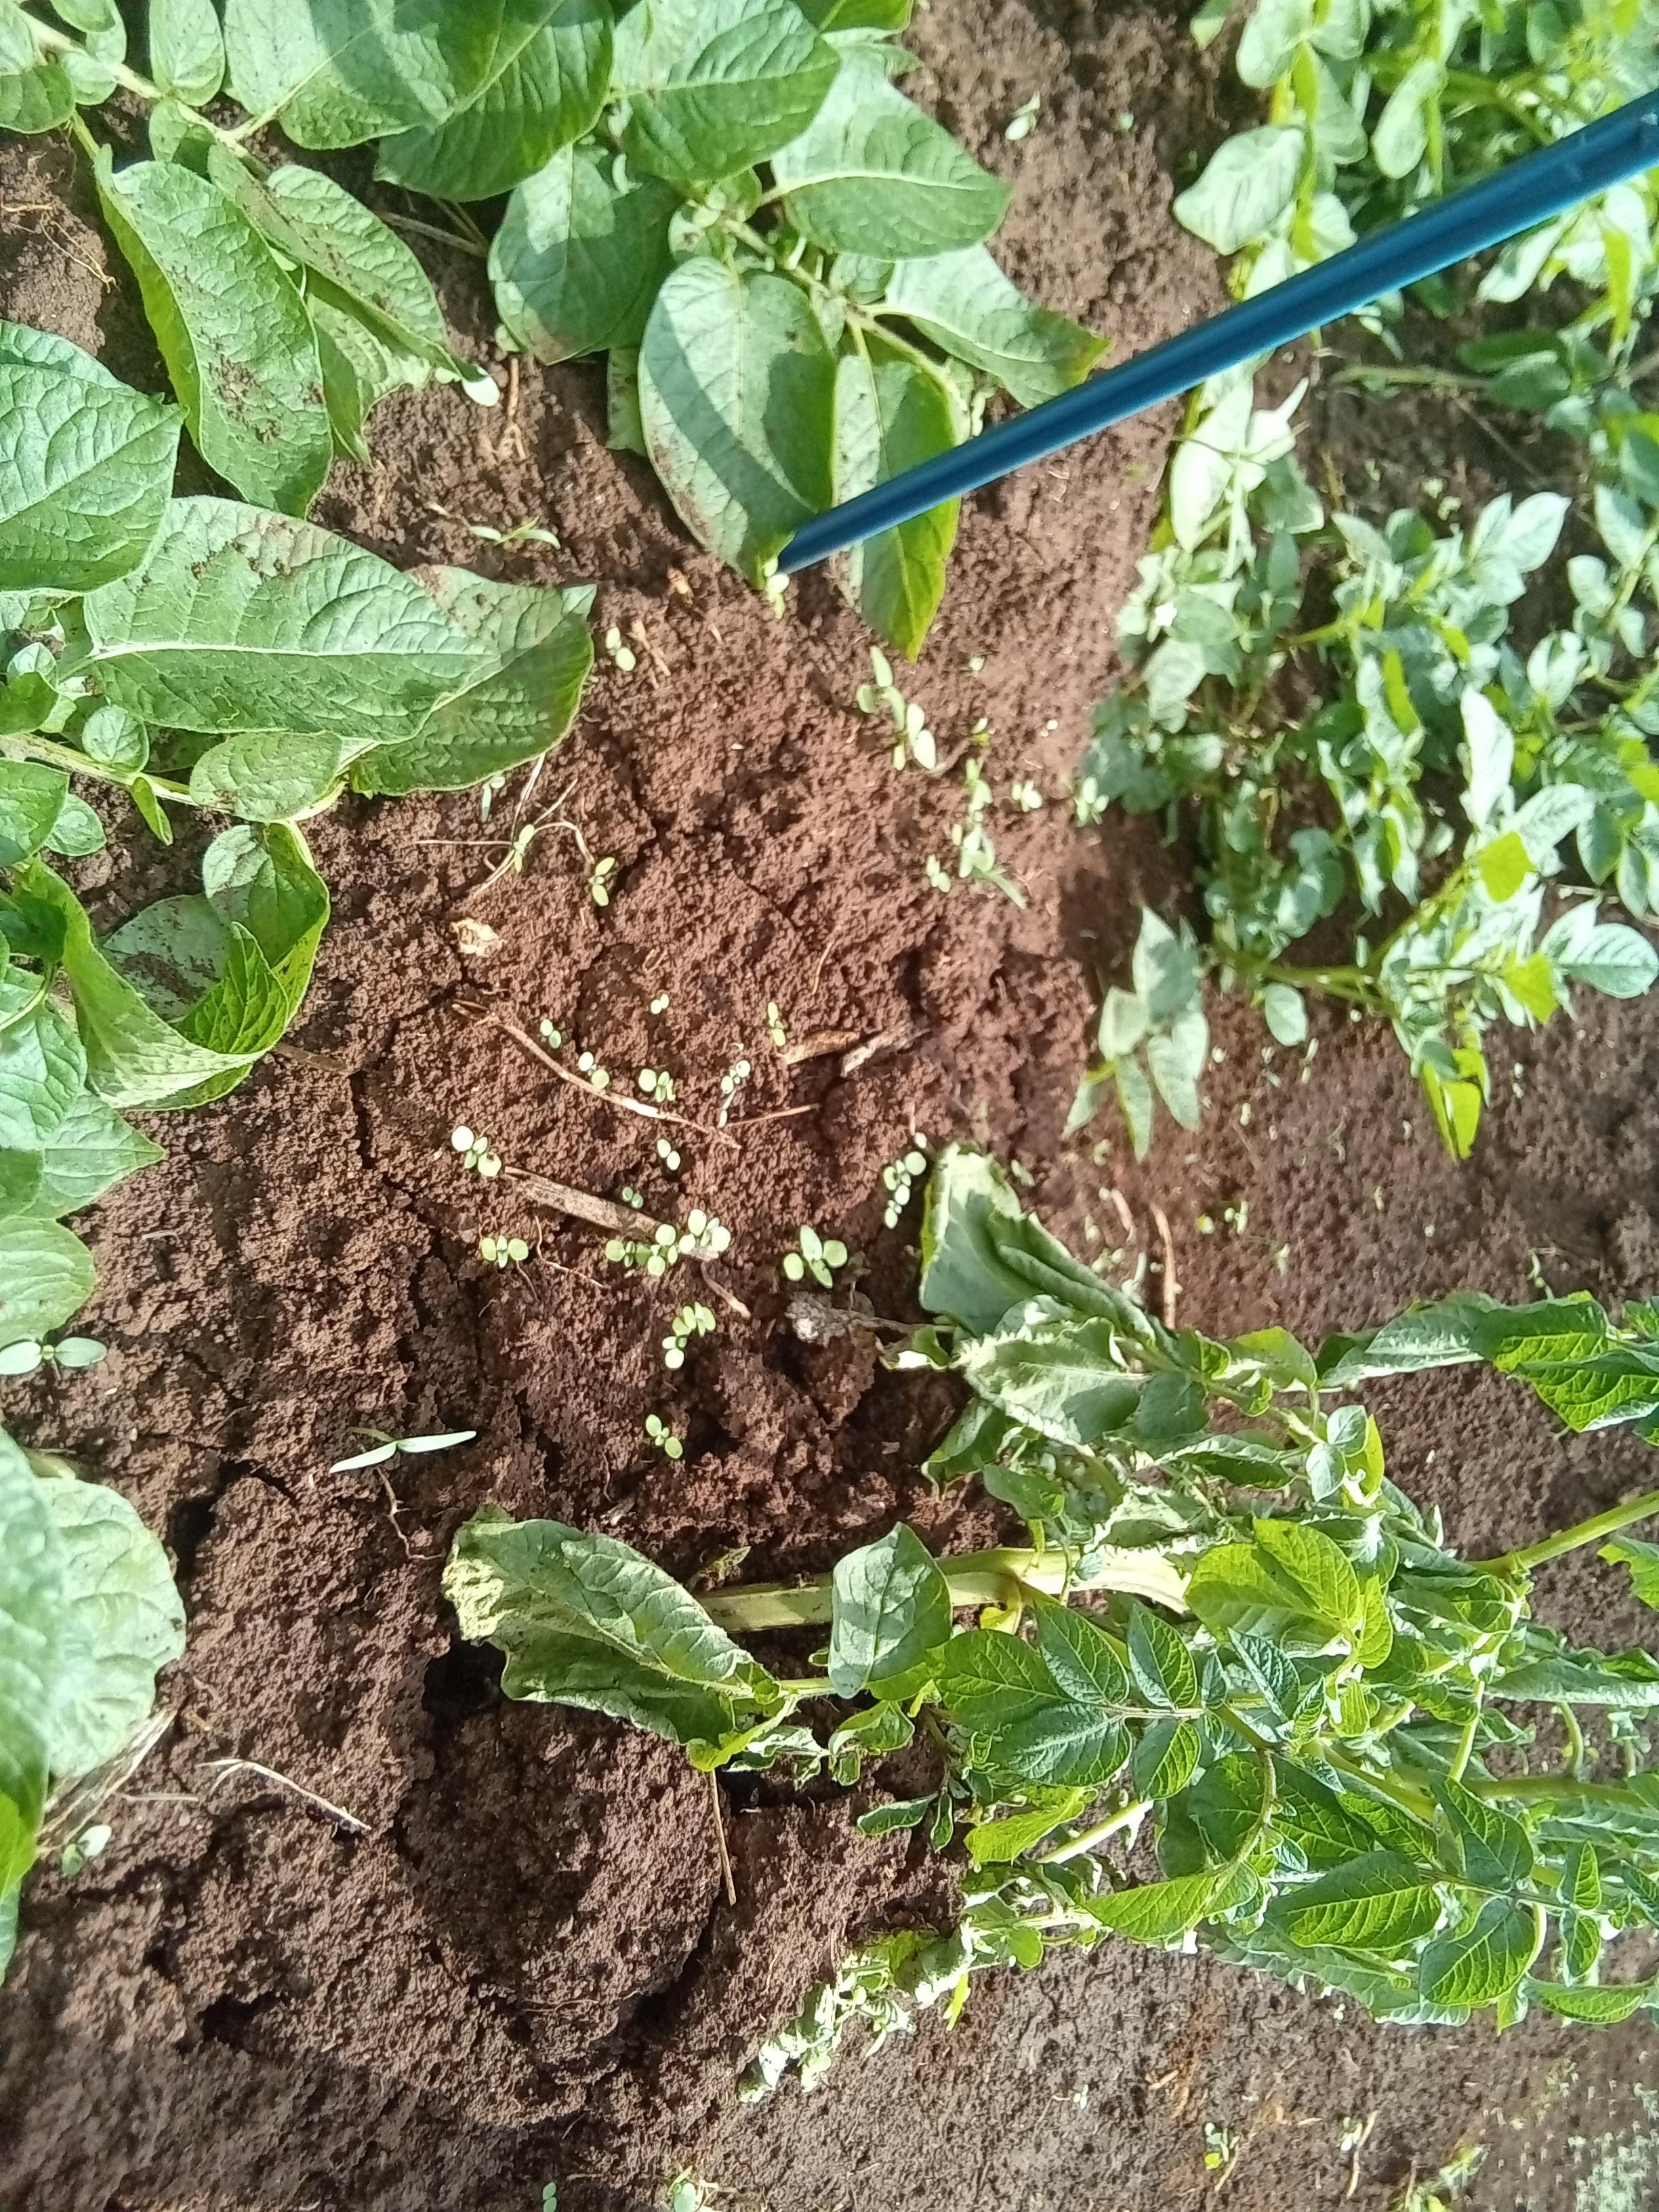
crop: potato
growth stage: flowering
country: Kenya
